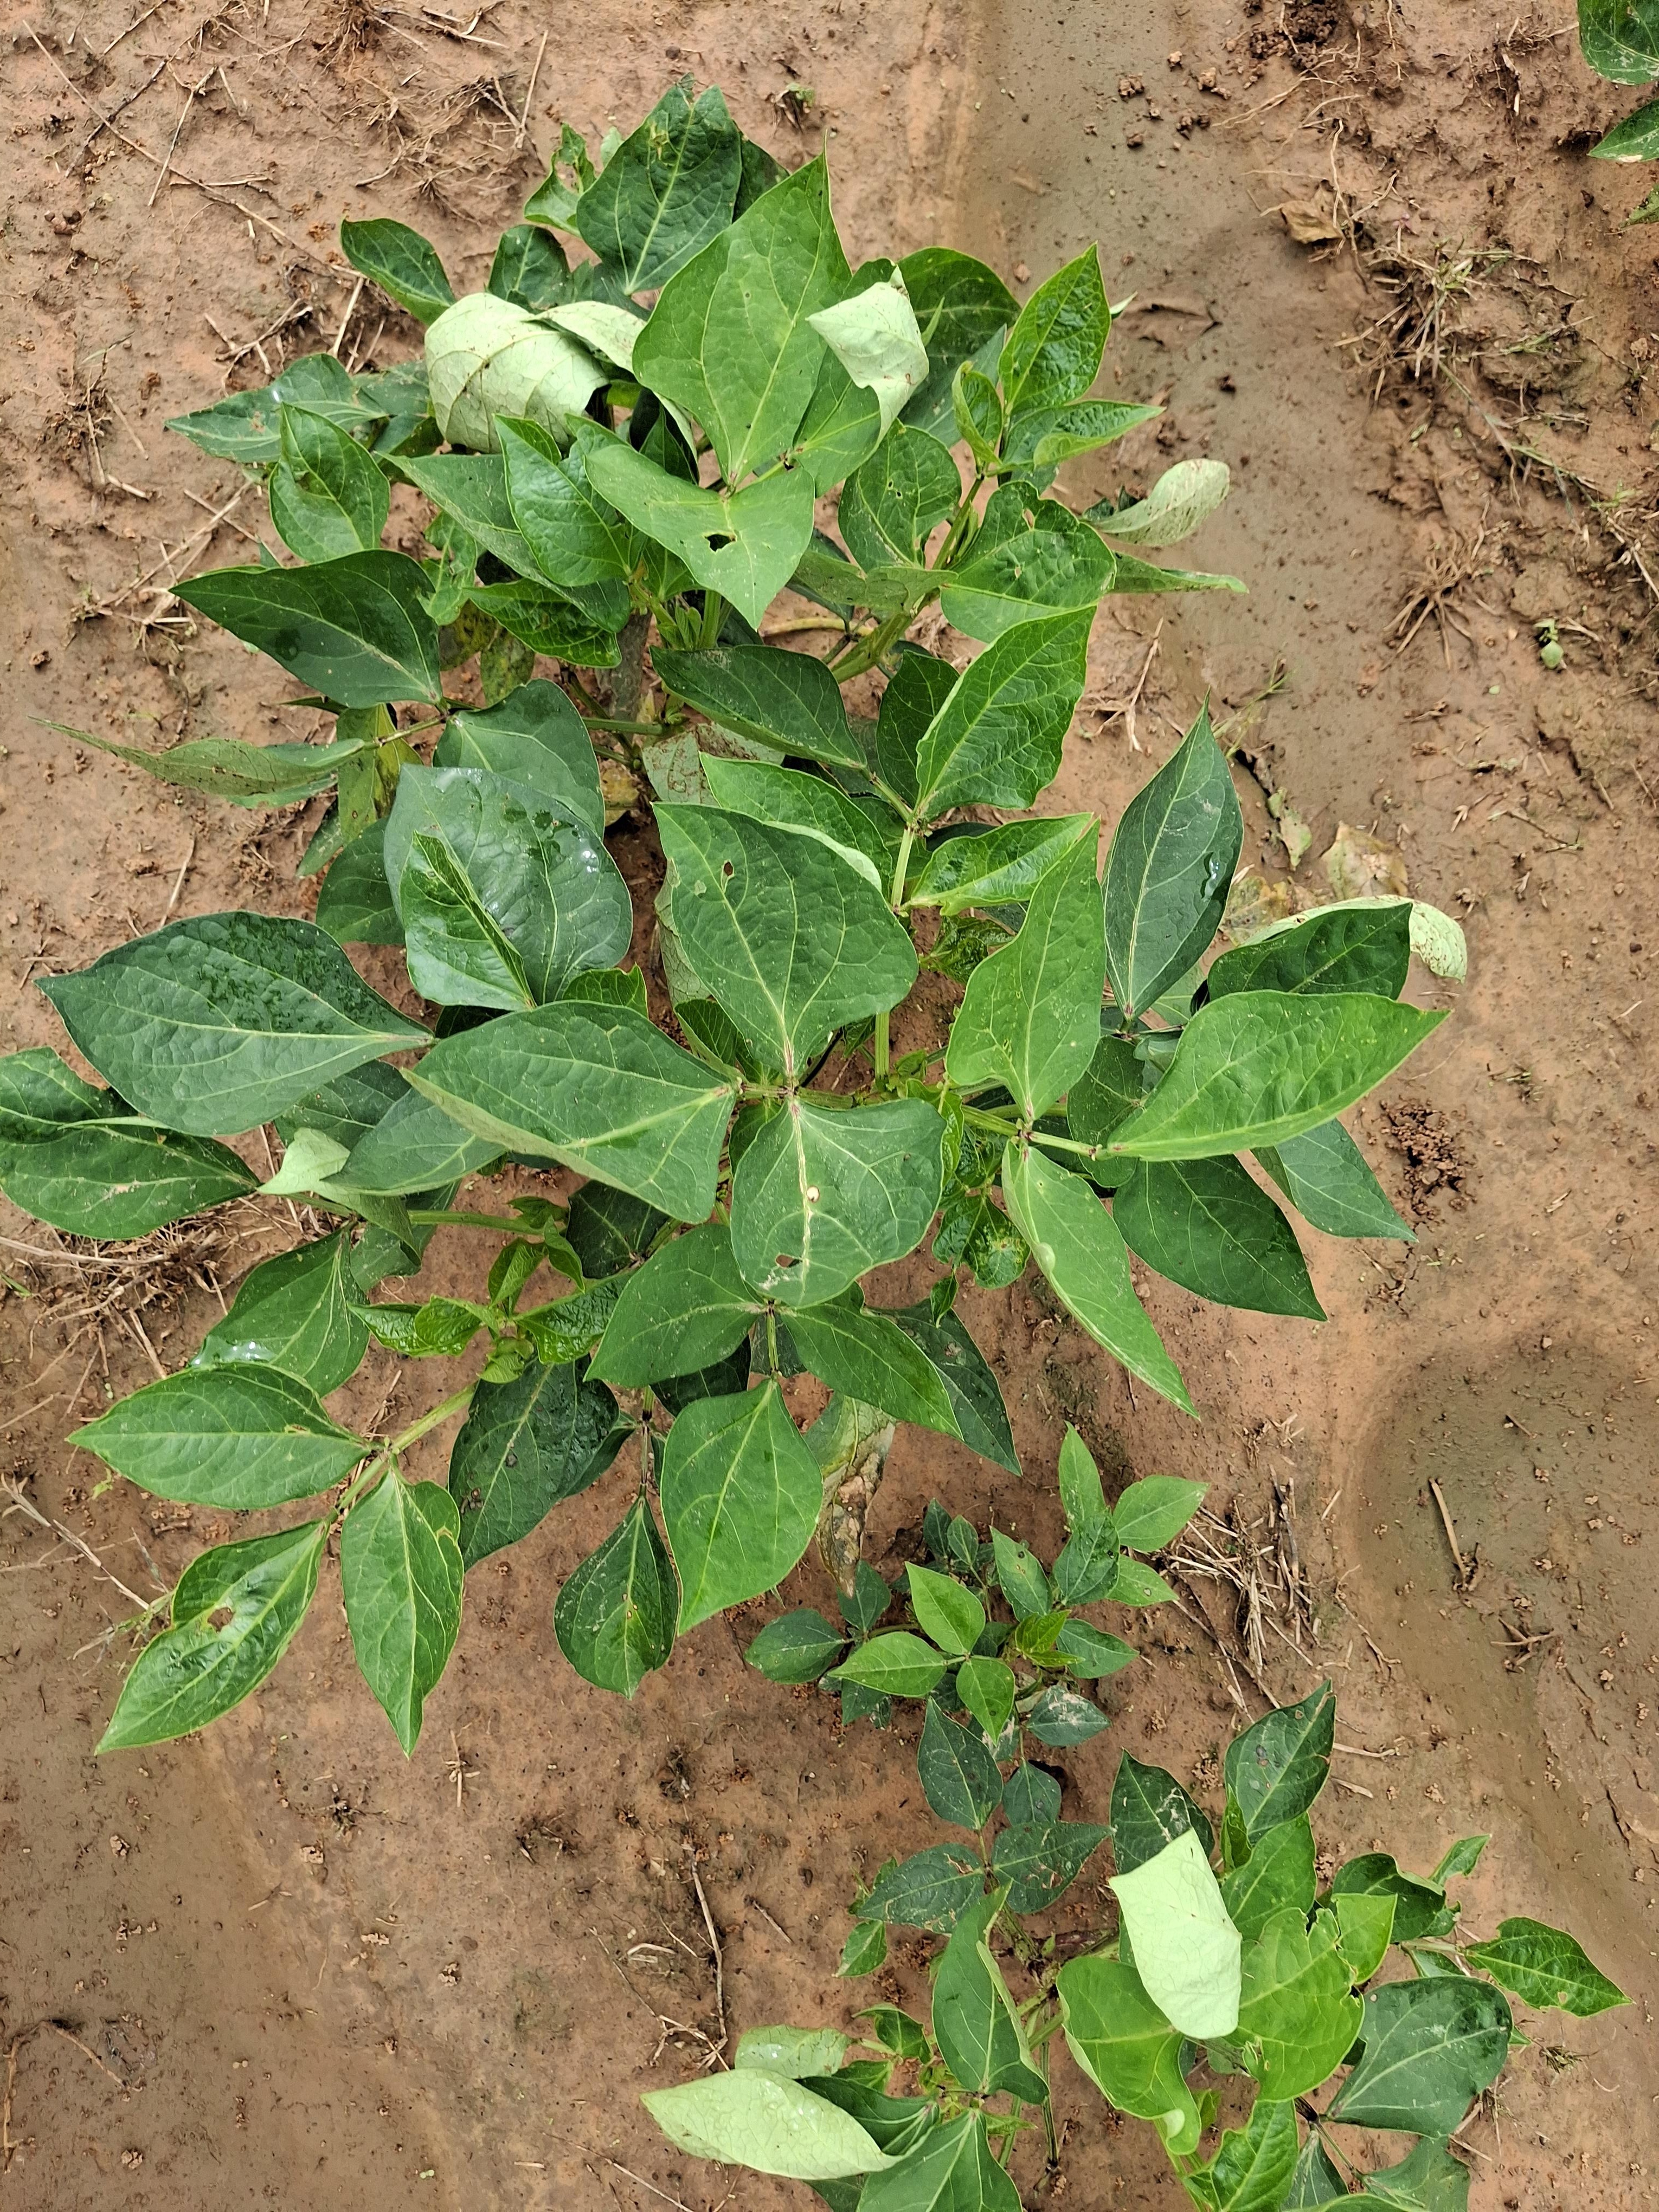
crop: cowpea
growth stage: vegetative
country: Nigeria
